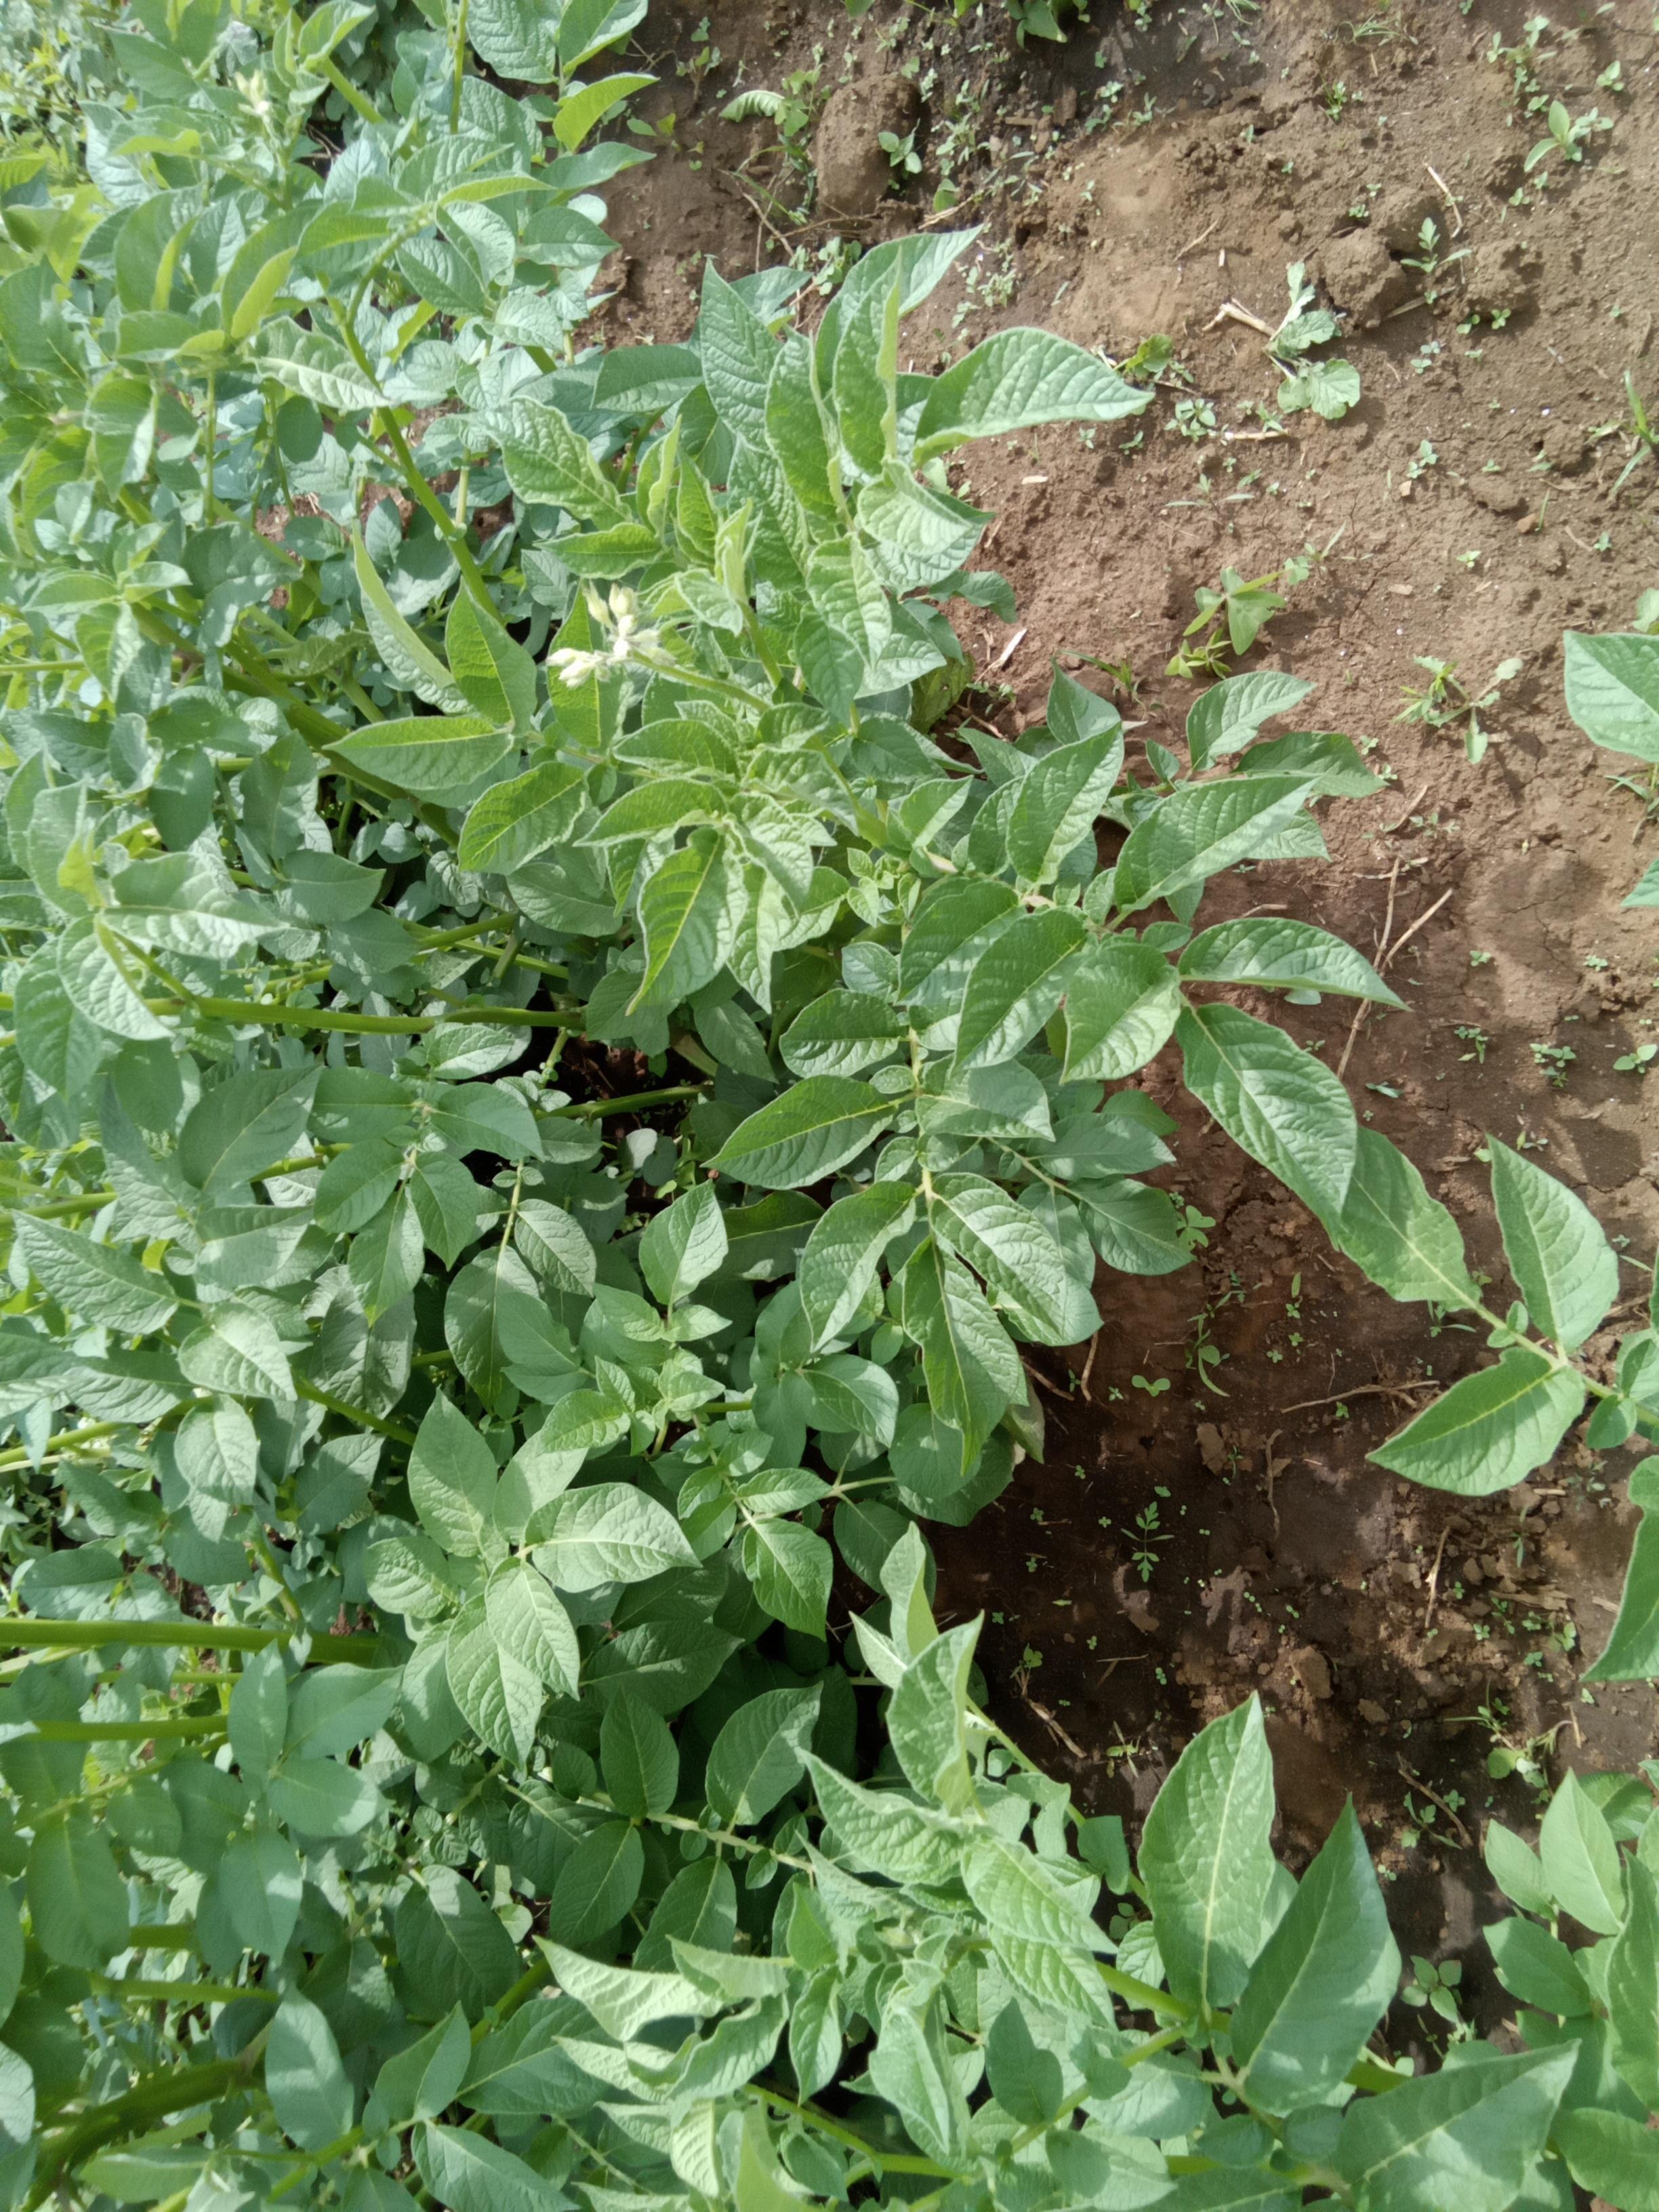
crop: potato
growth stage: vegetative
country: Kenya
